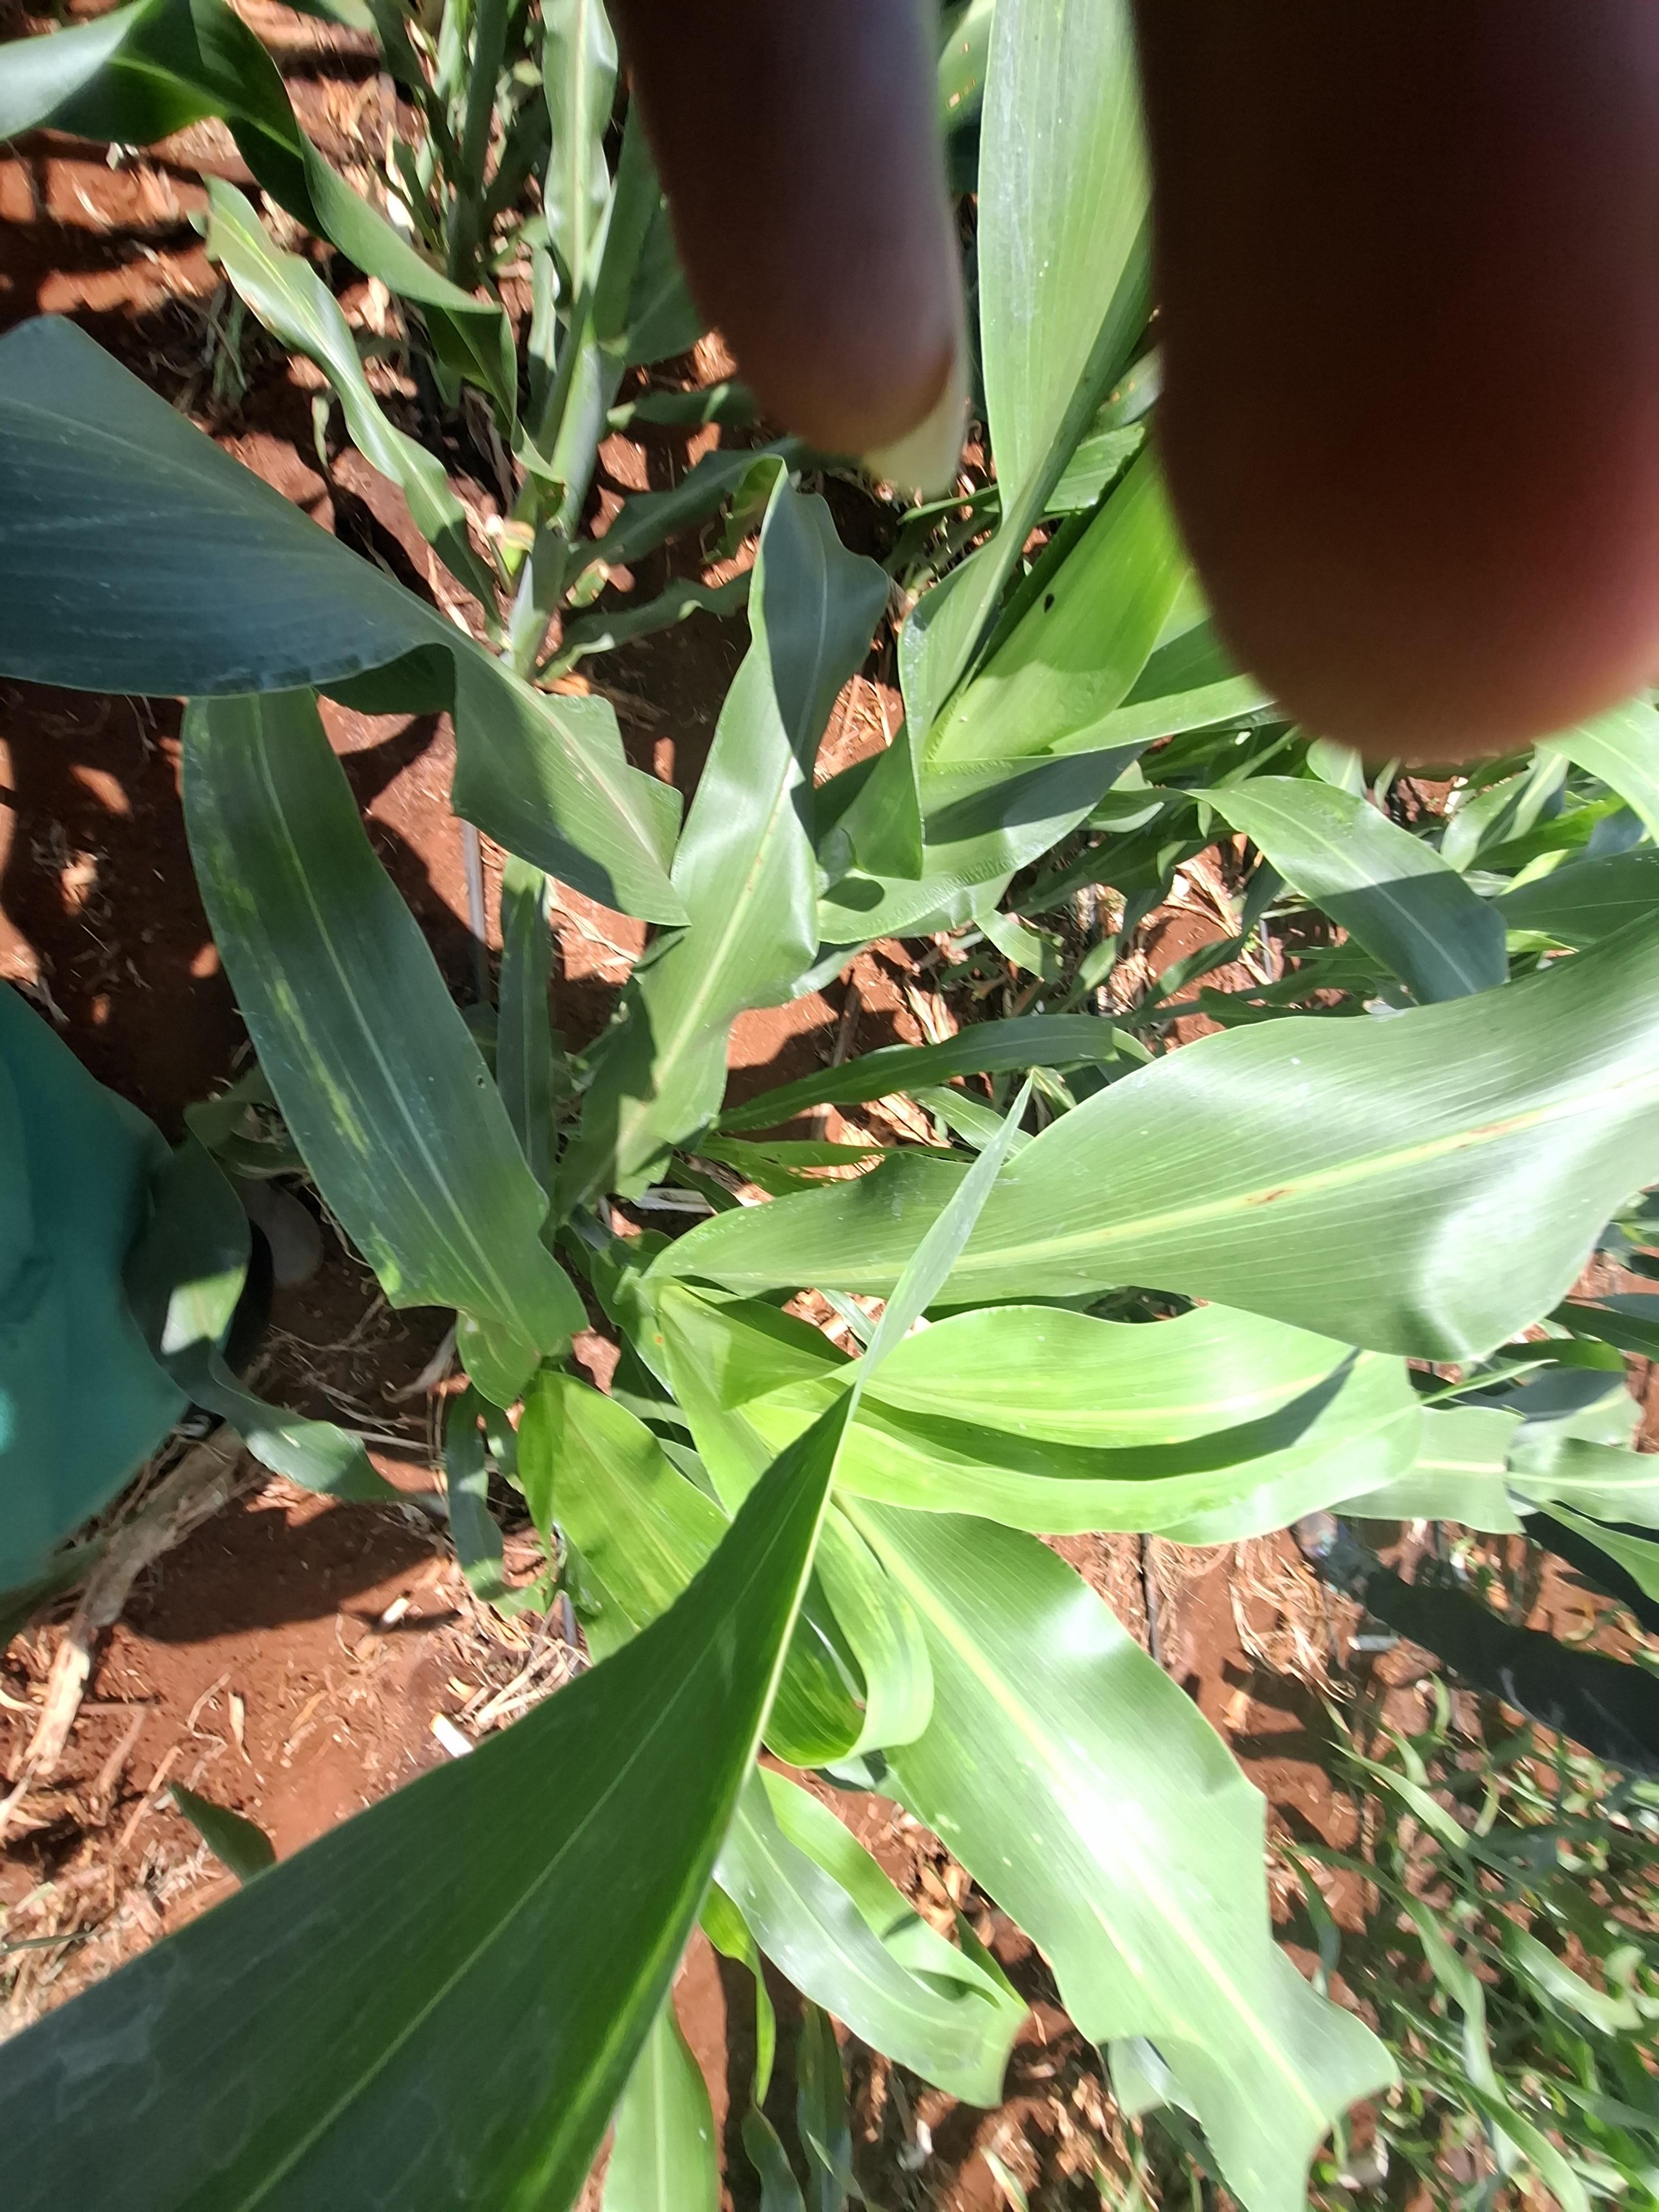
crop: sorghum
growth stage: vegetative
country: Kenya
